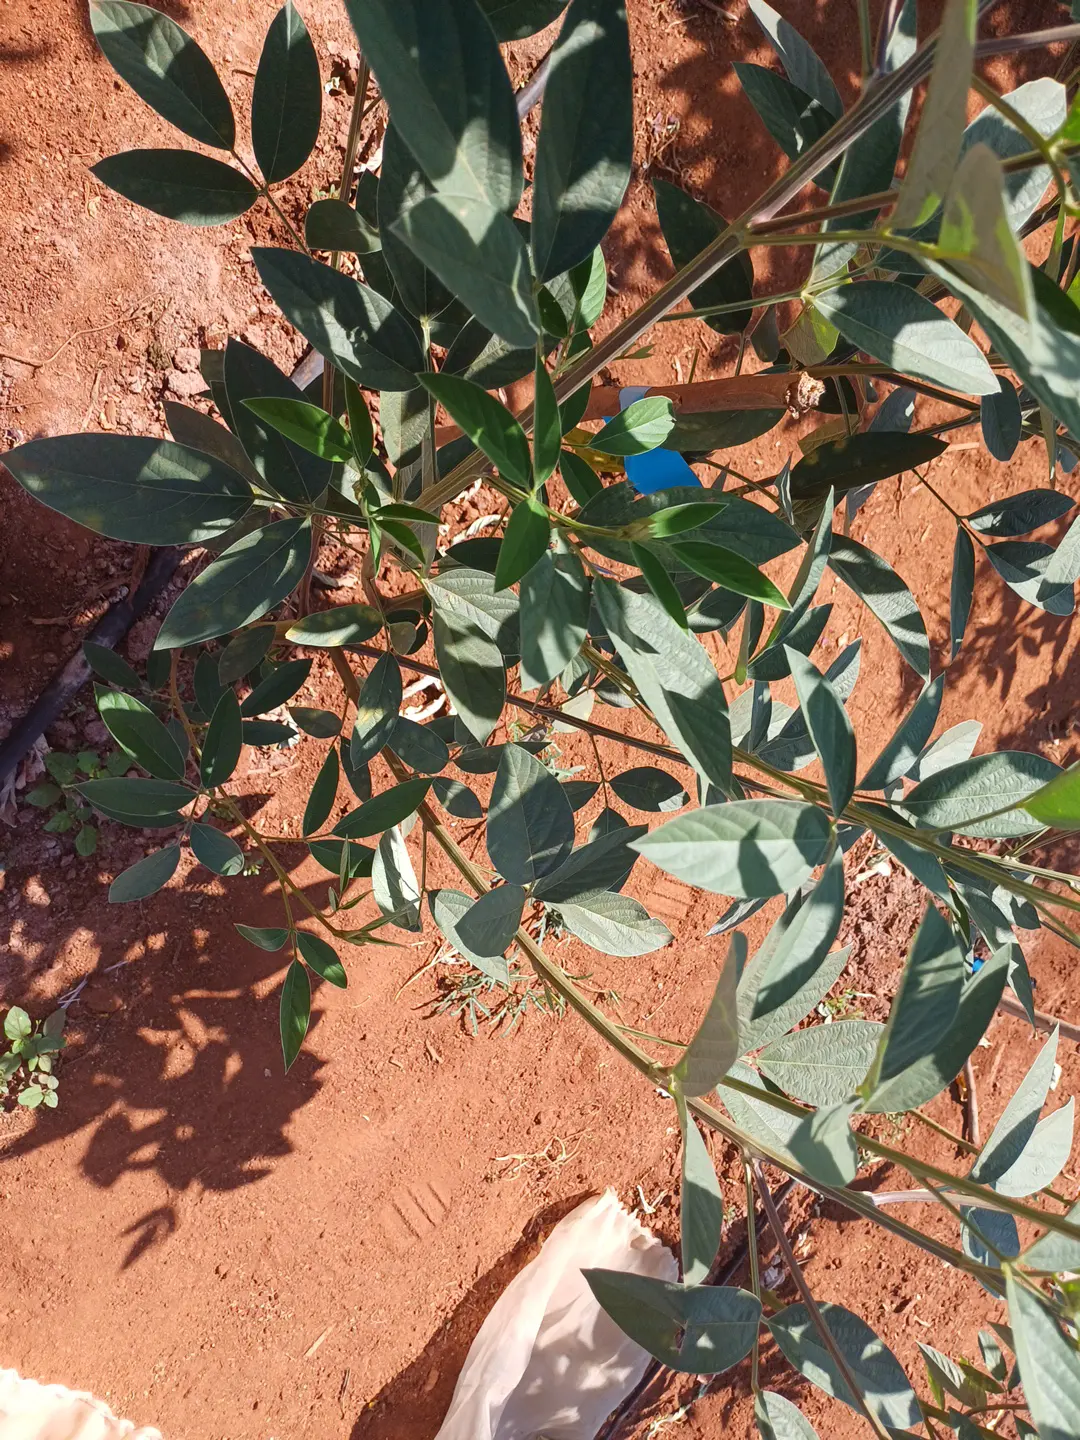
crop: pigeonpea
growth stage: development pod
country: Kenya
